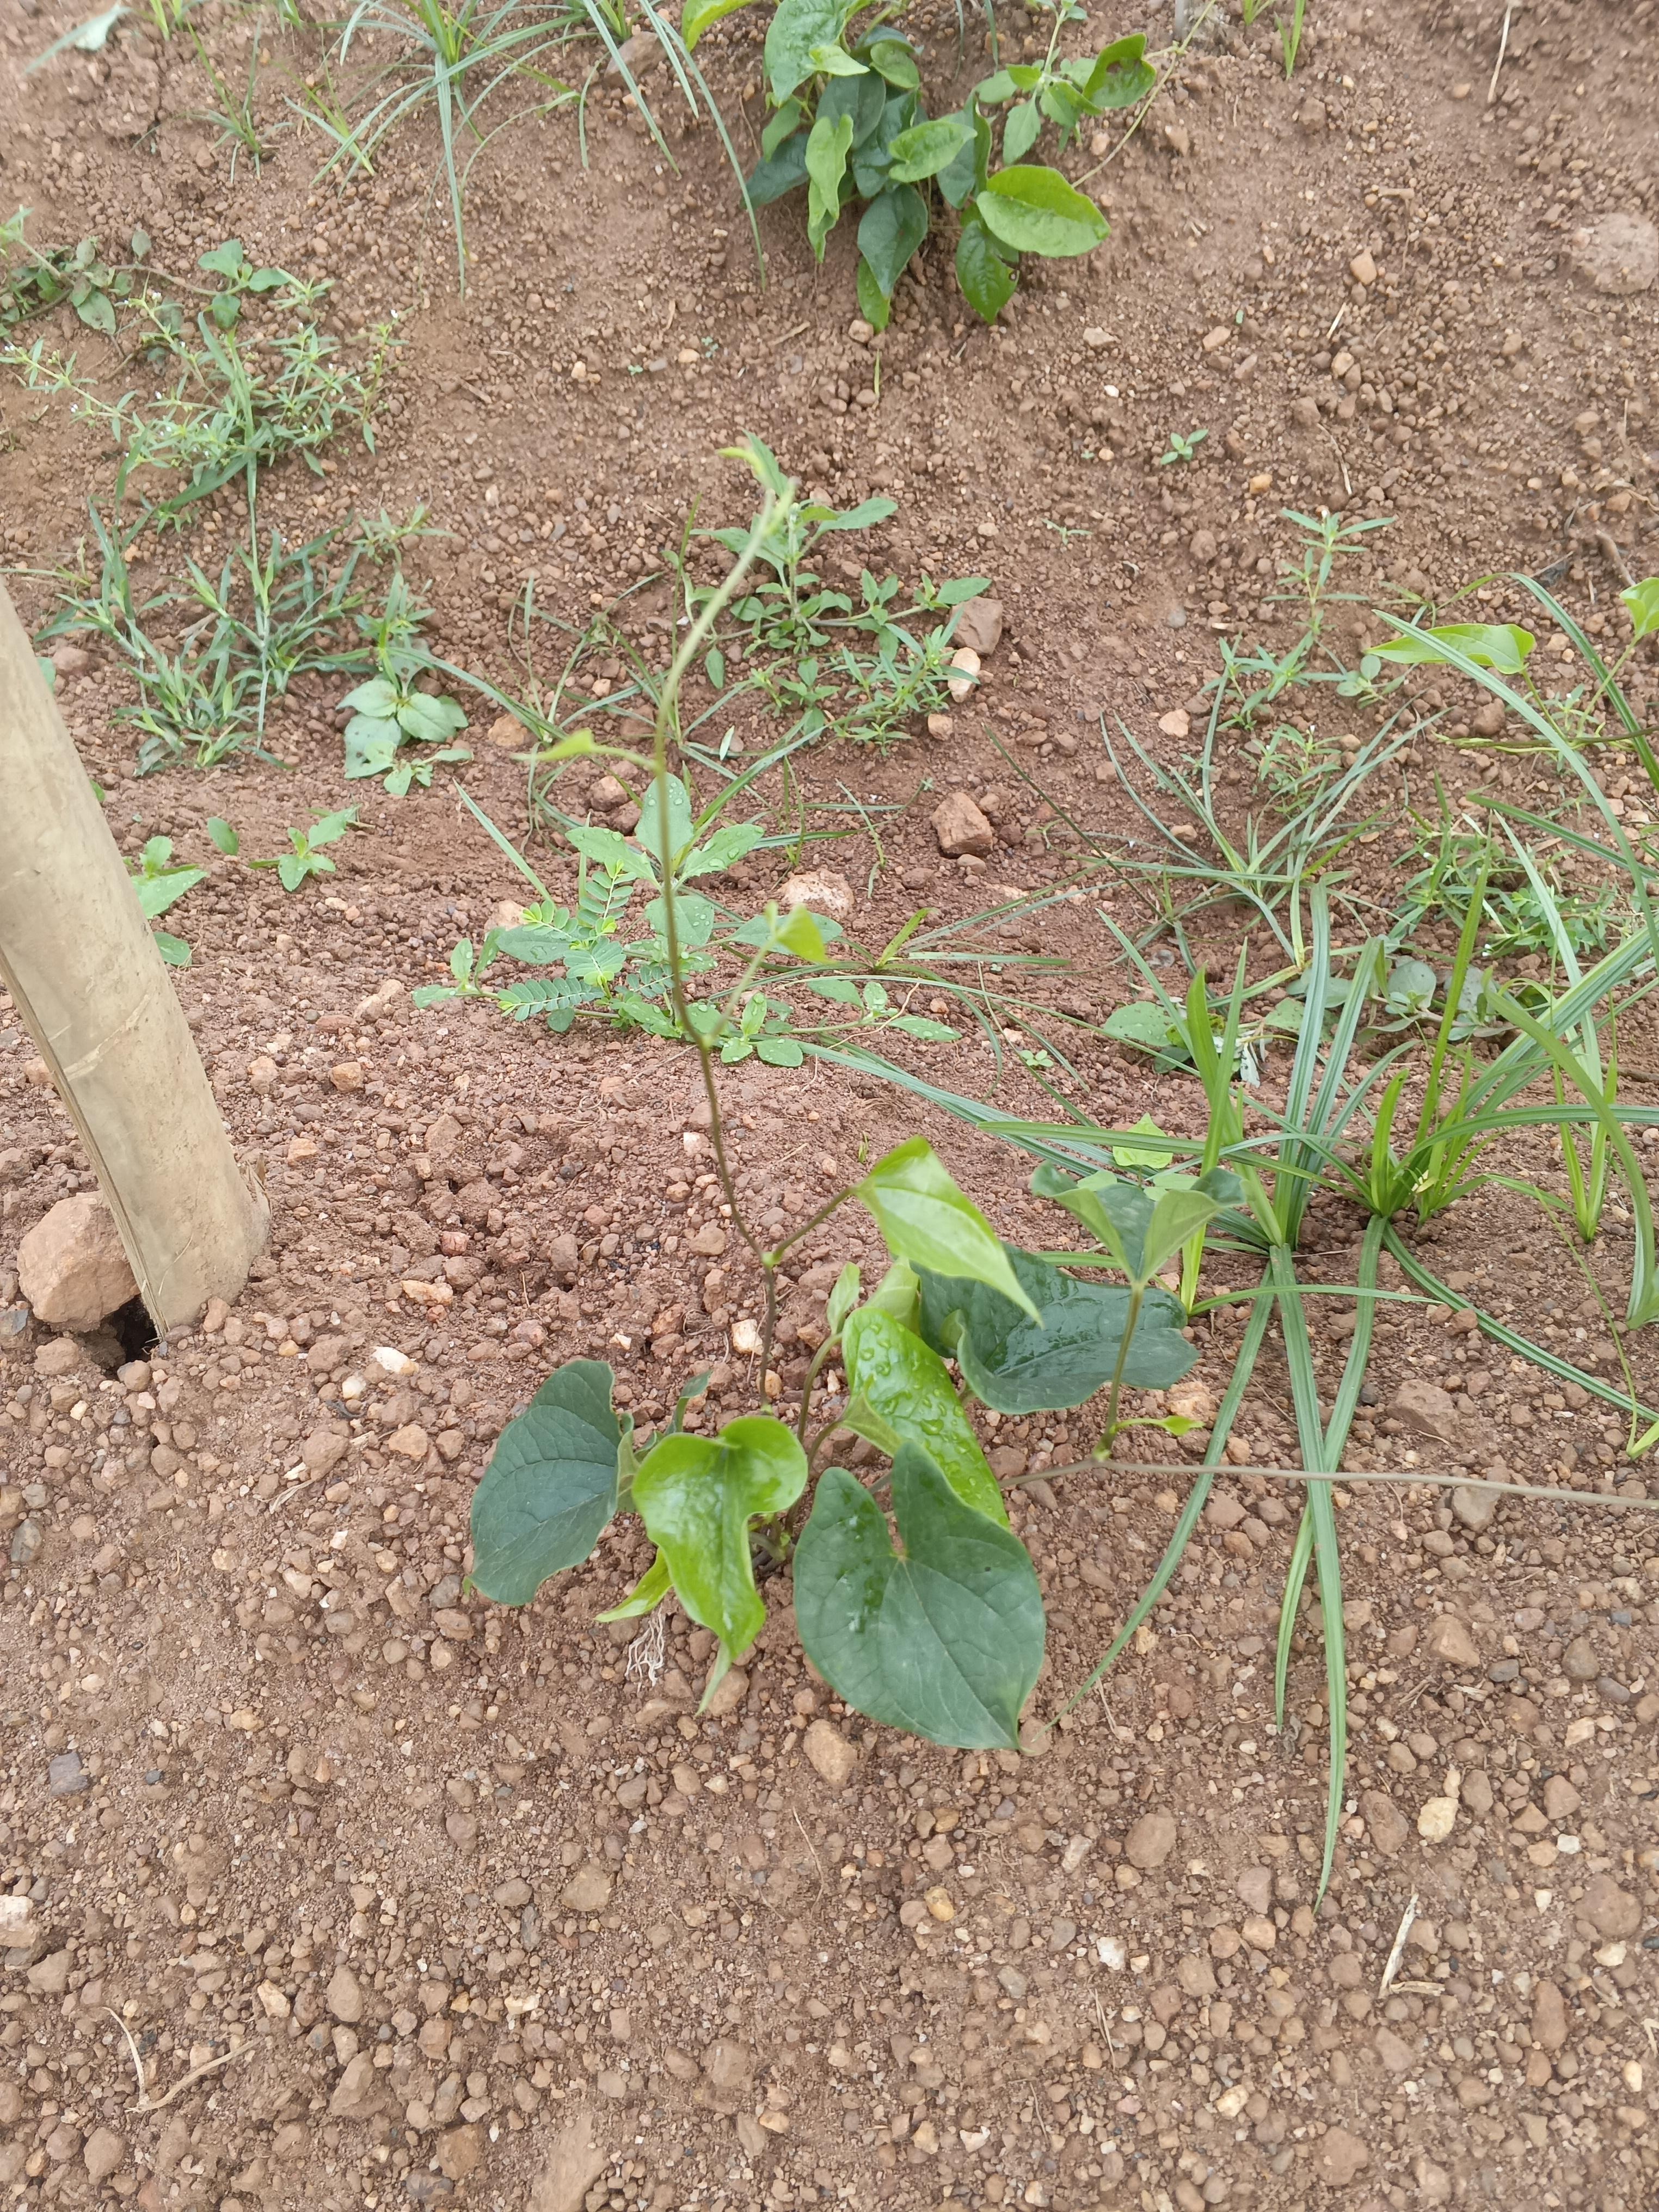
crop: yam
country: Nigeria
